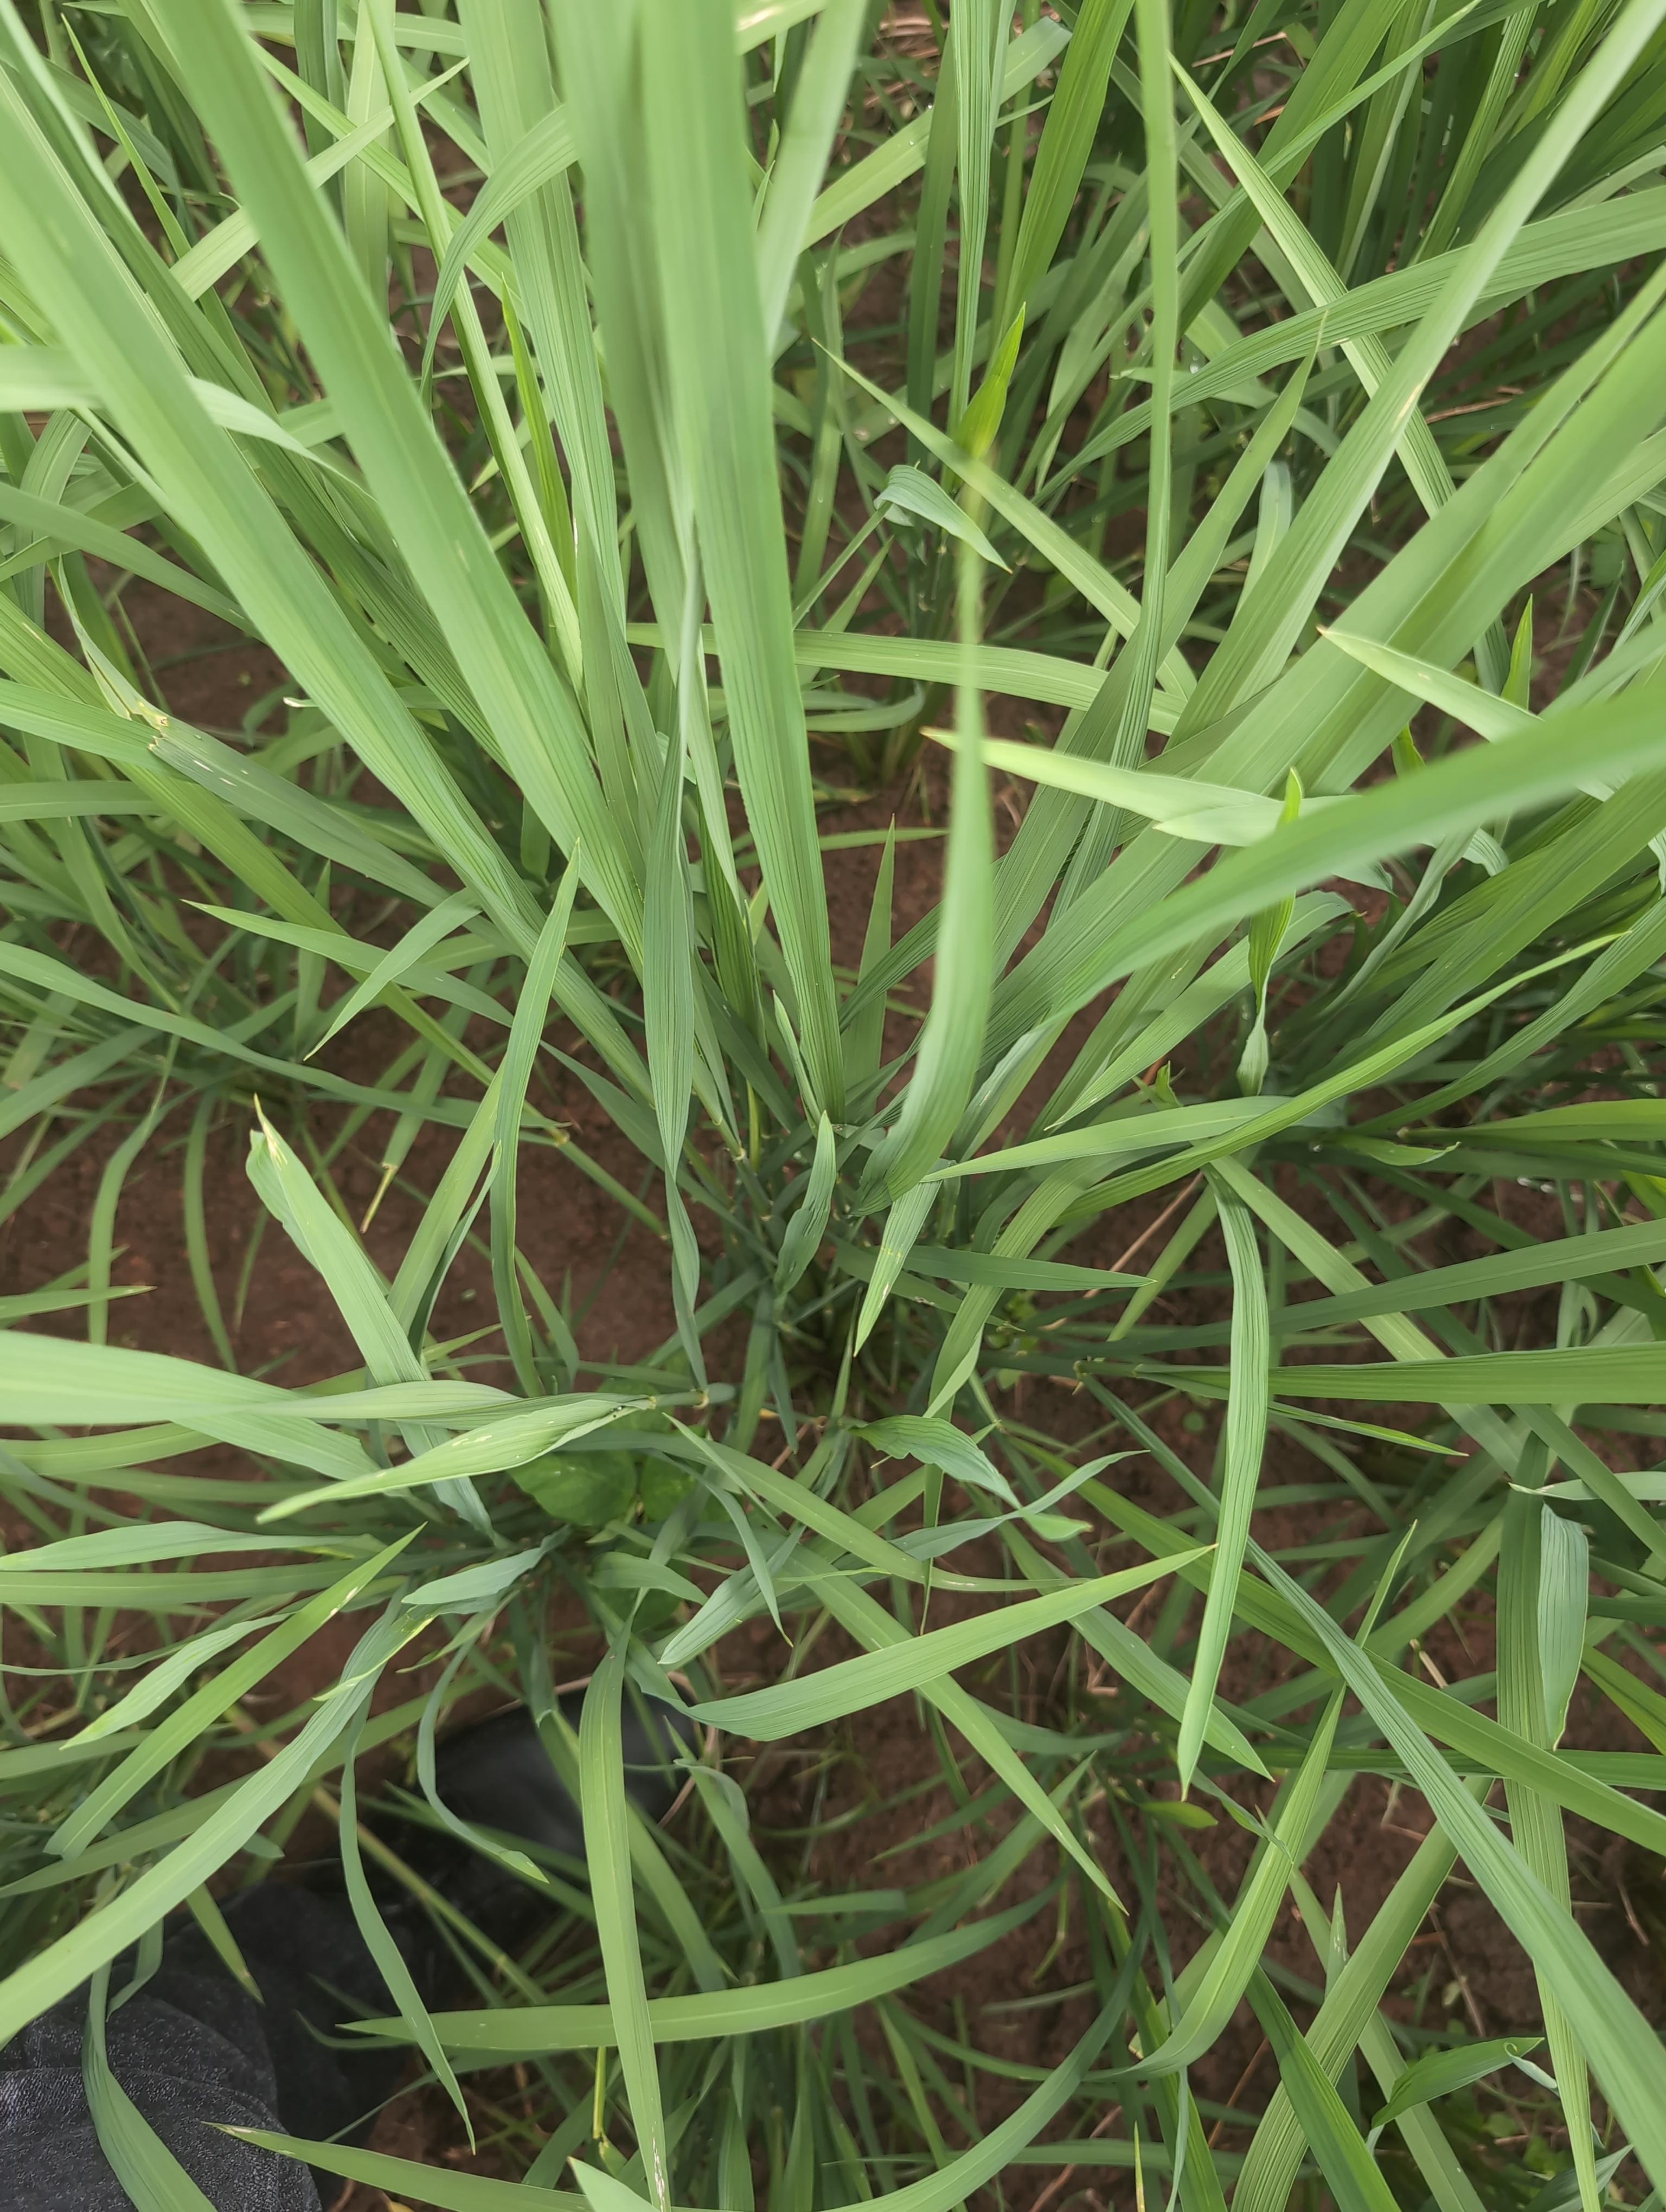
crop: rice
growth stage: elongation stem
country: Côte d'Ivoire
